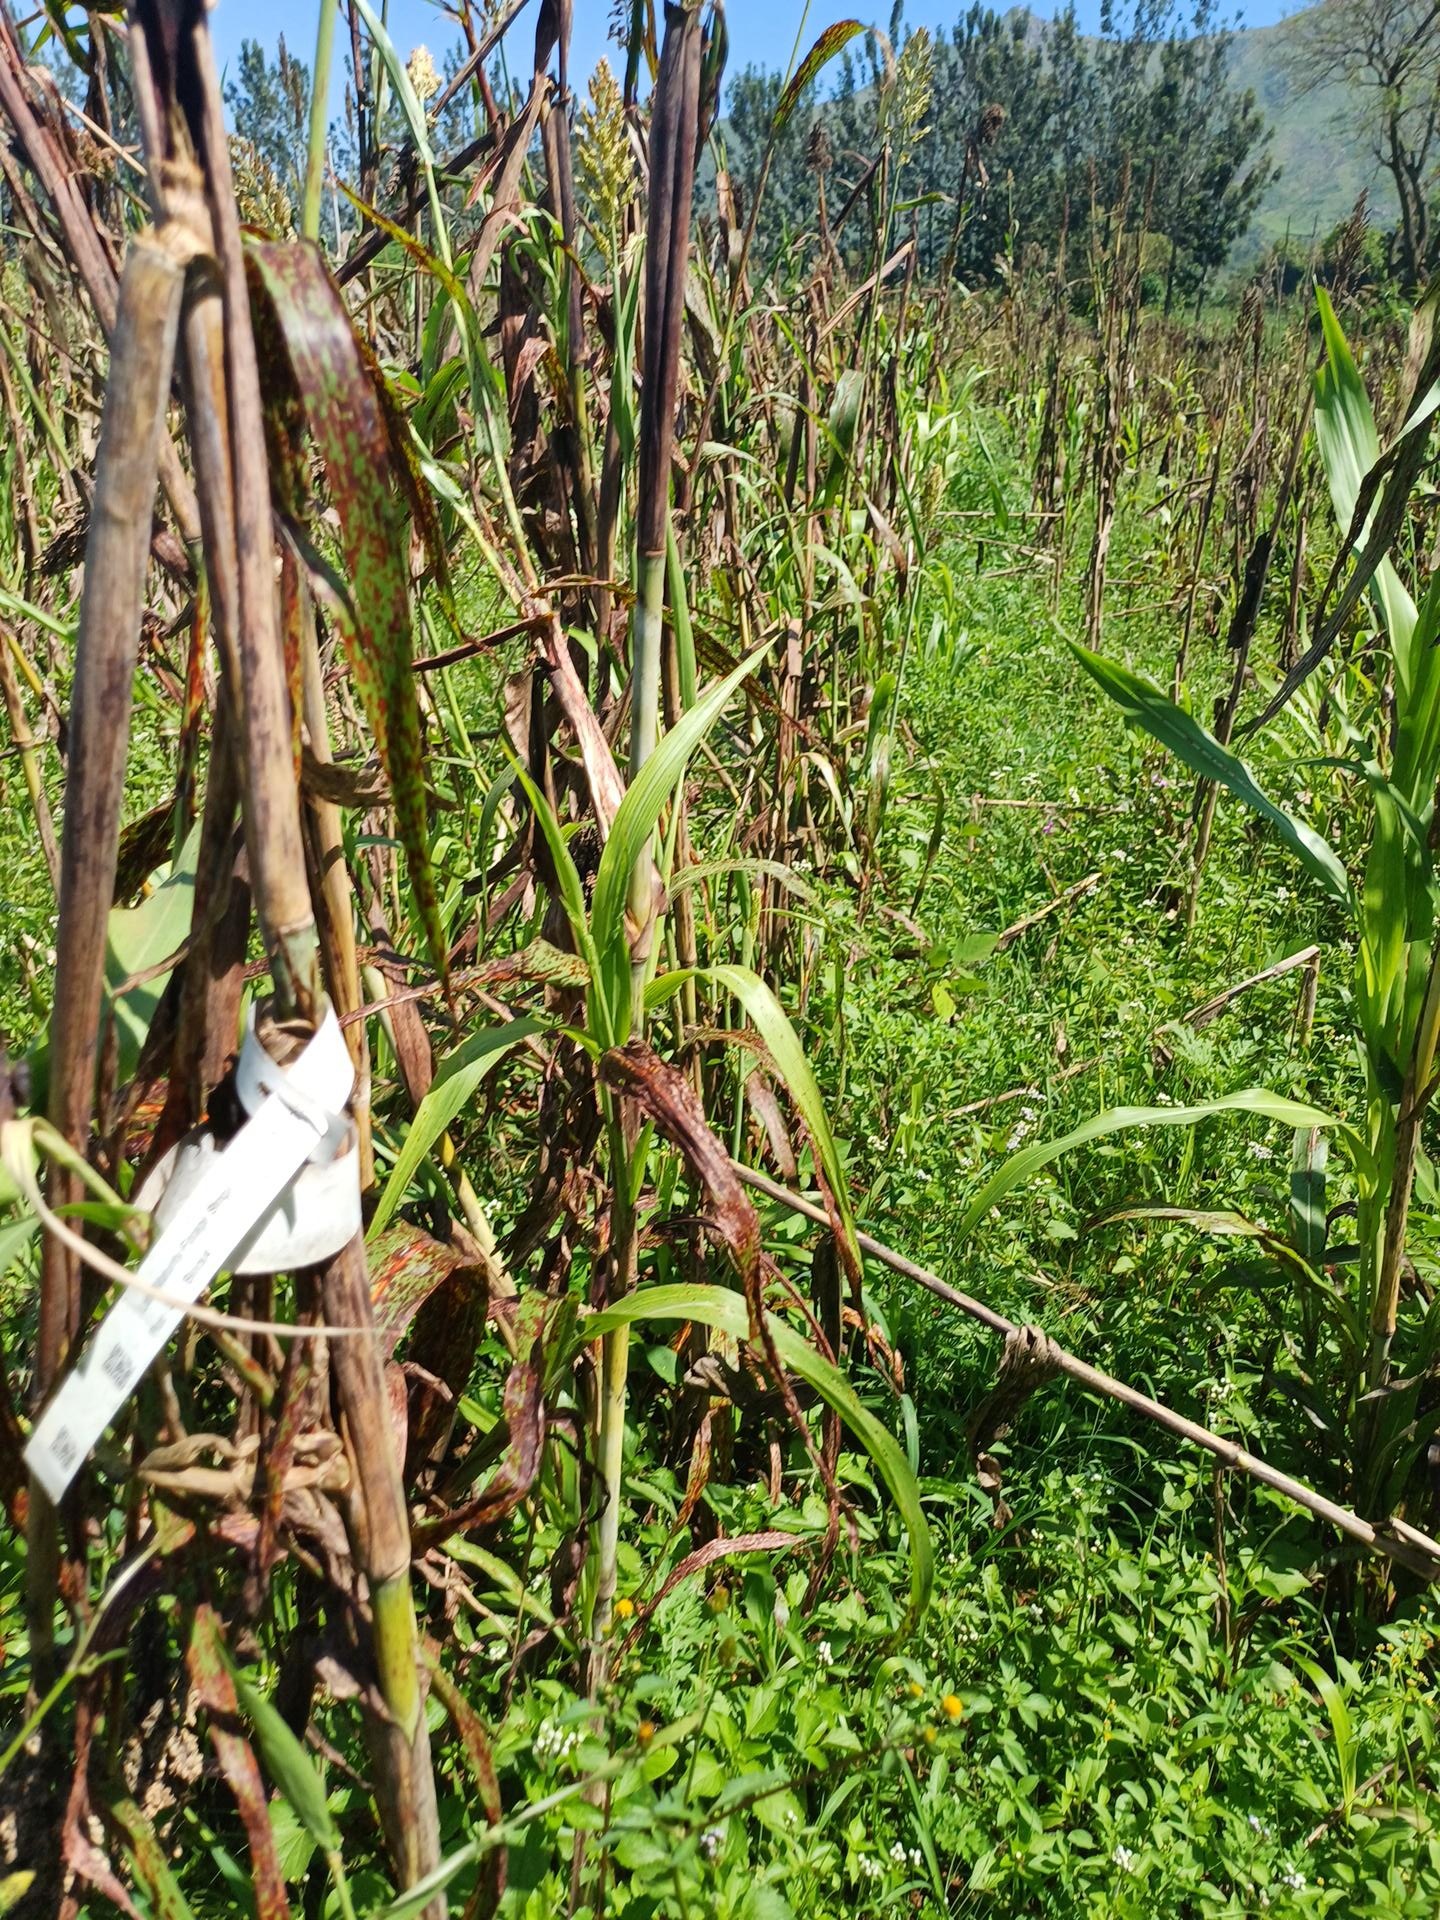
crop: sorghum
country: Kenya
